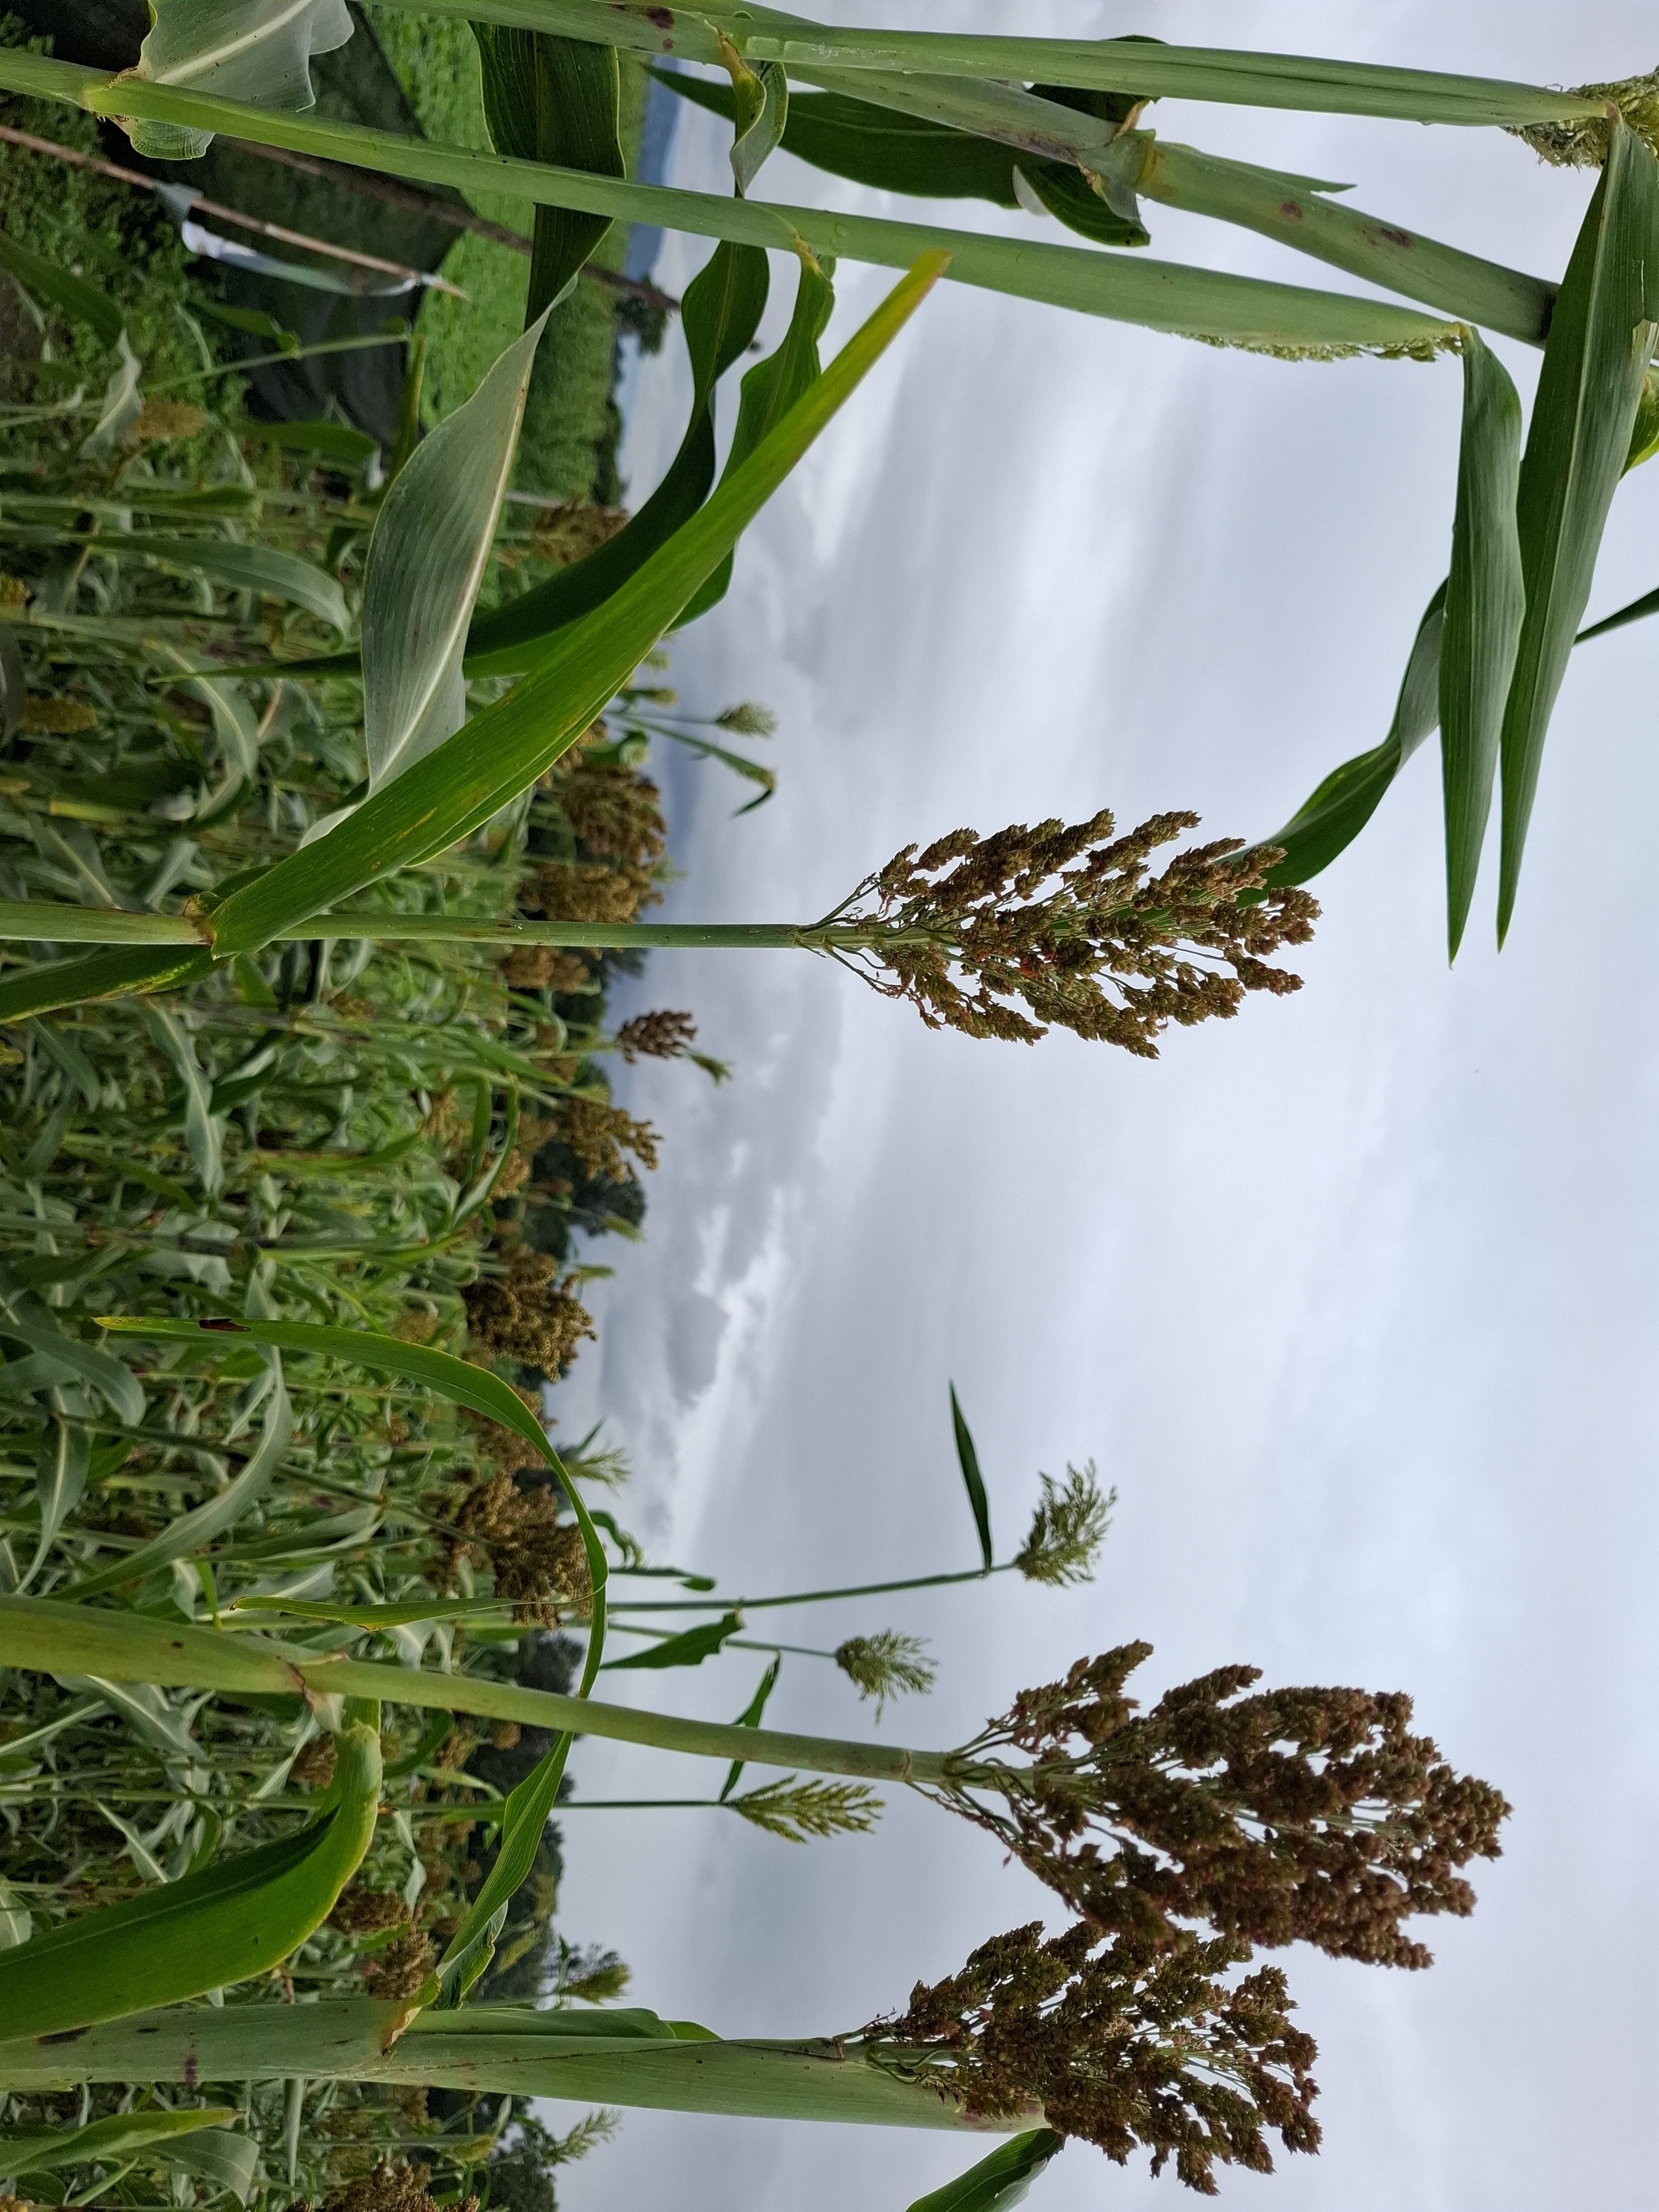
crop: sorghum
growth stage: filling grain
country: Tanzania
